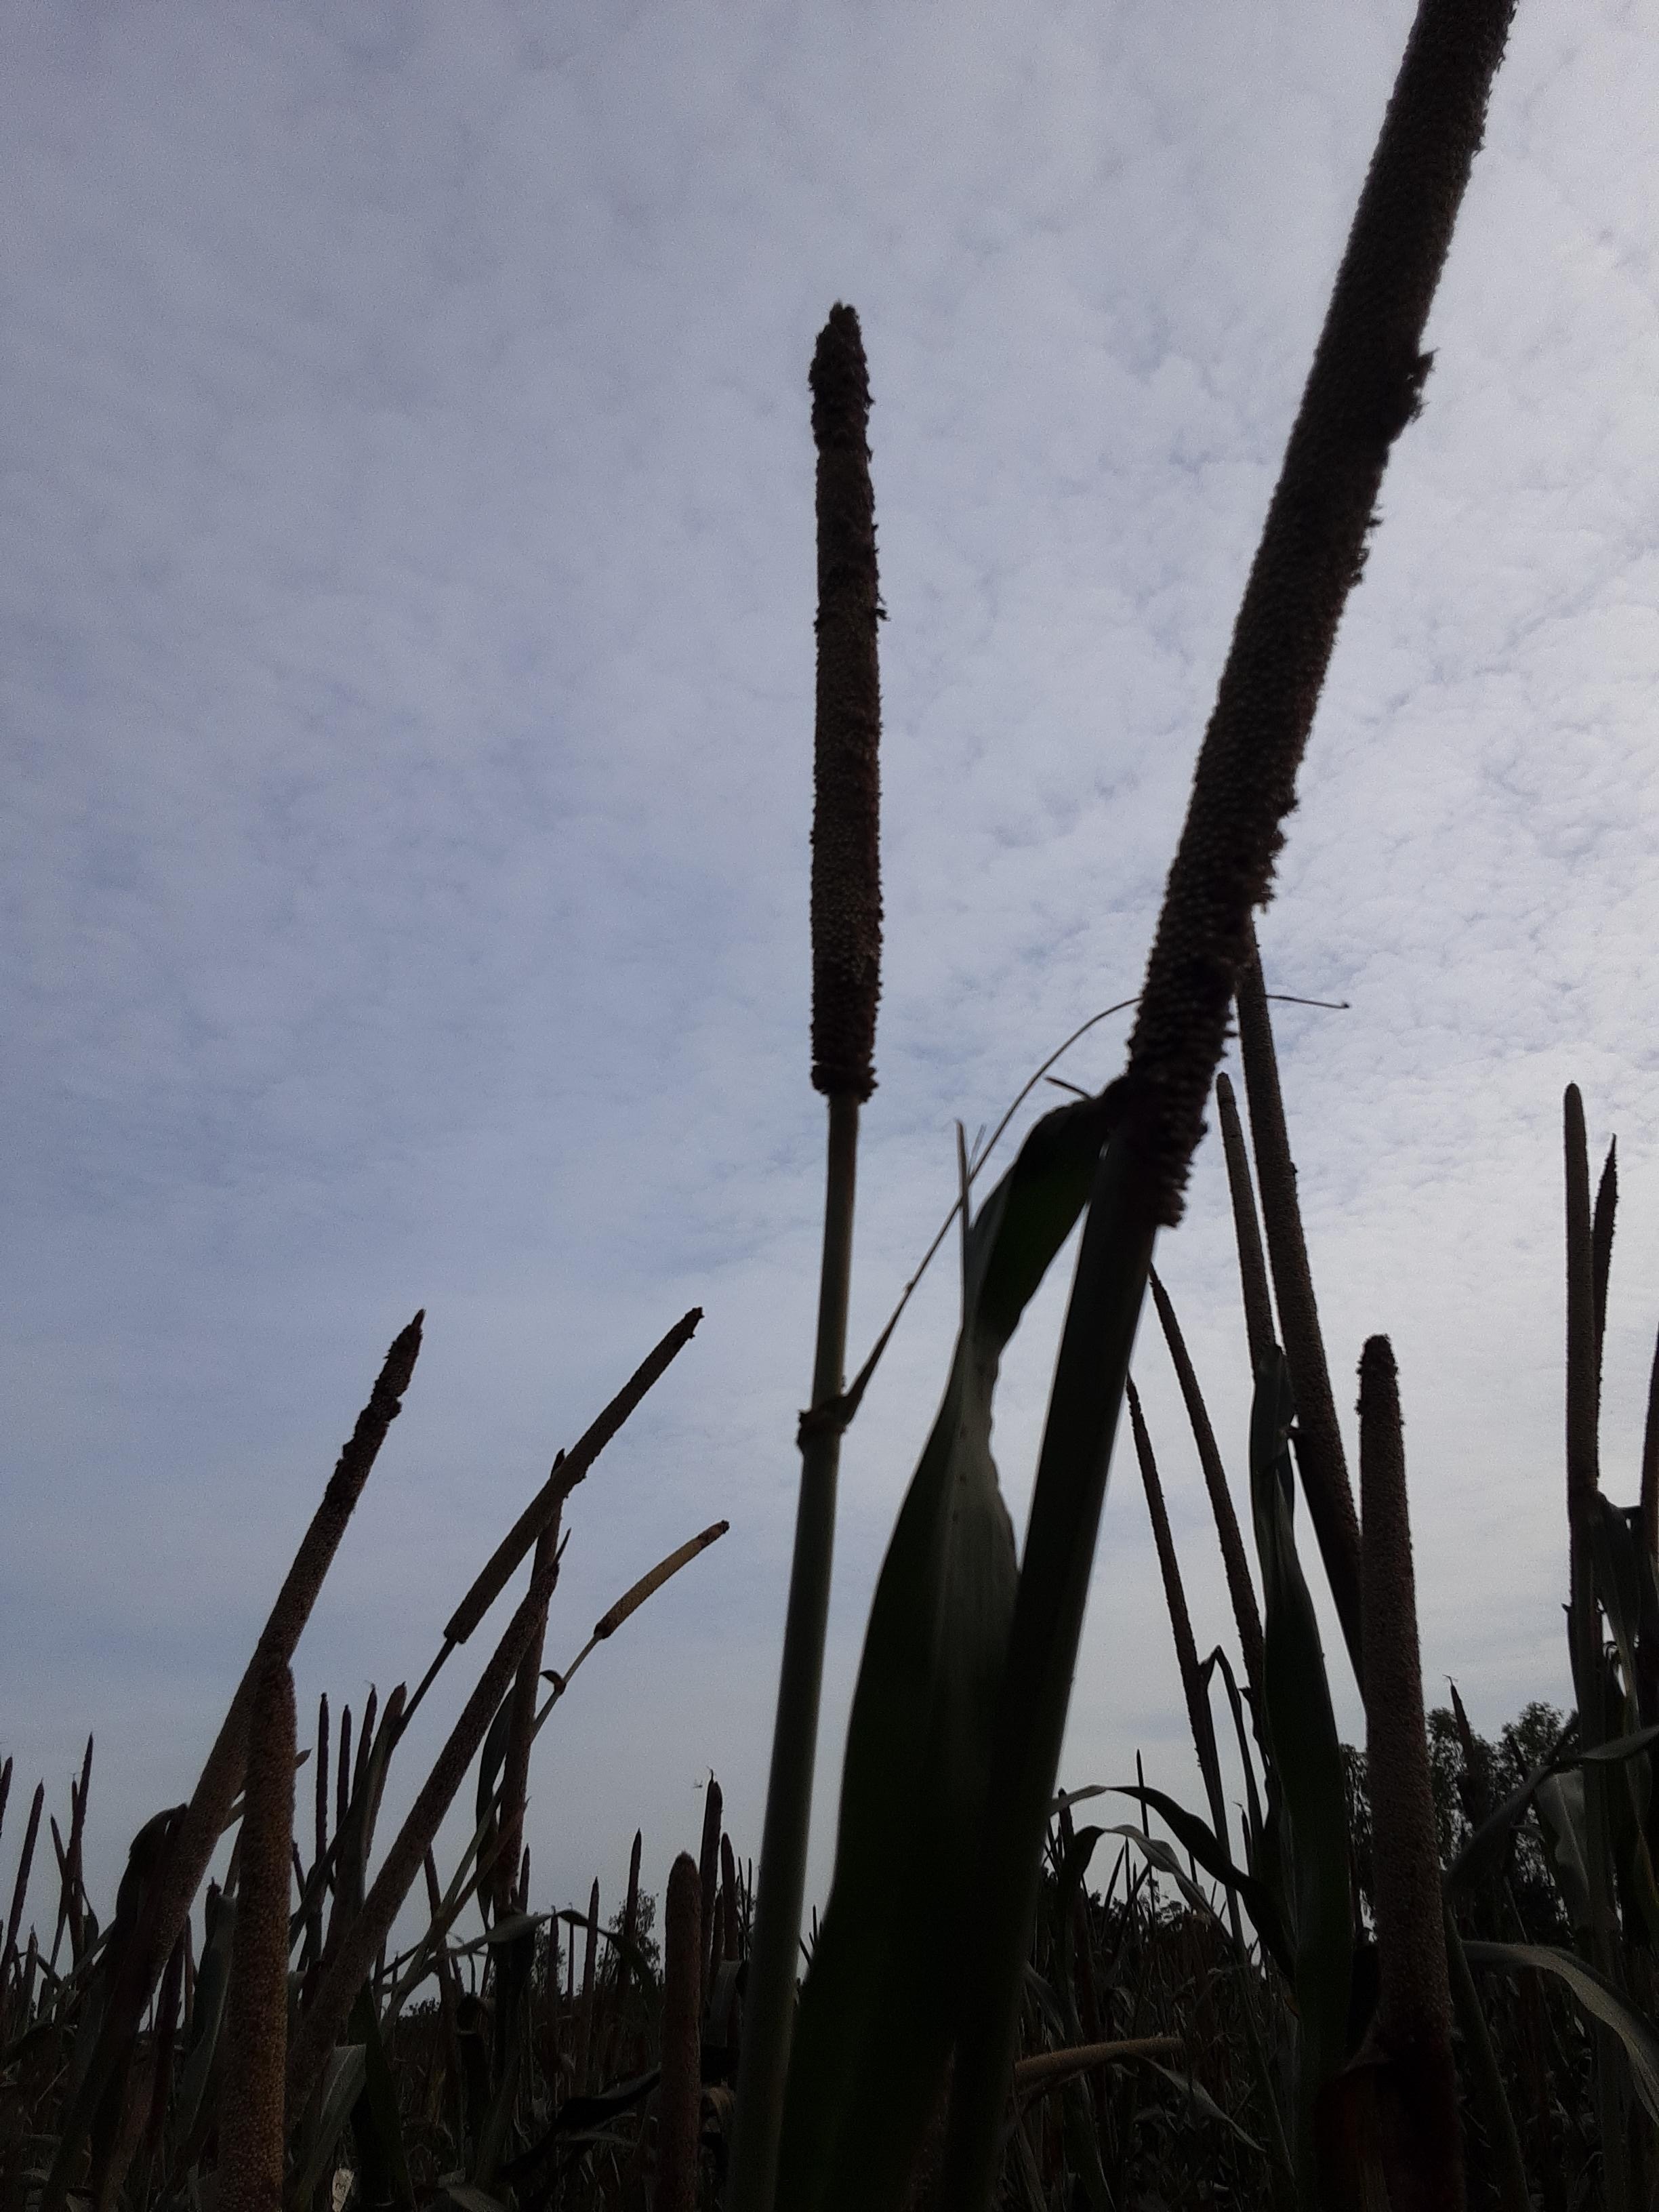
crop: pearl millet
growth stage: filling grain
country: Senegal
